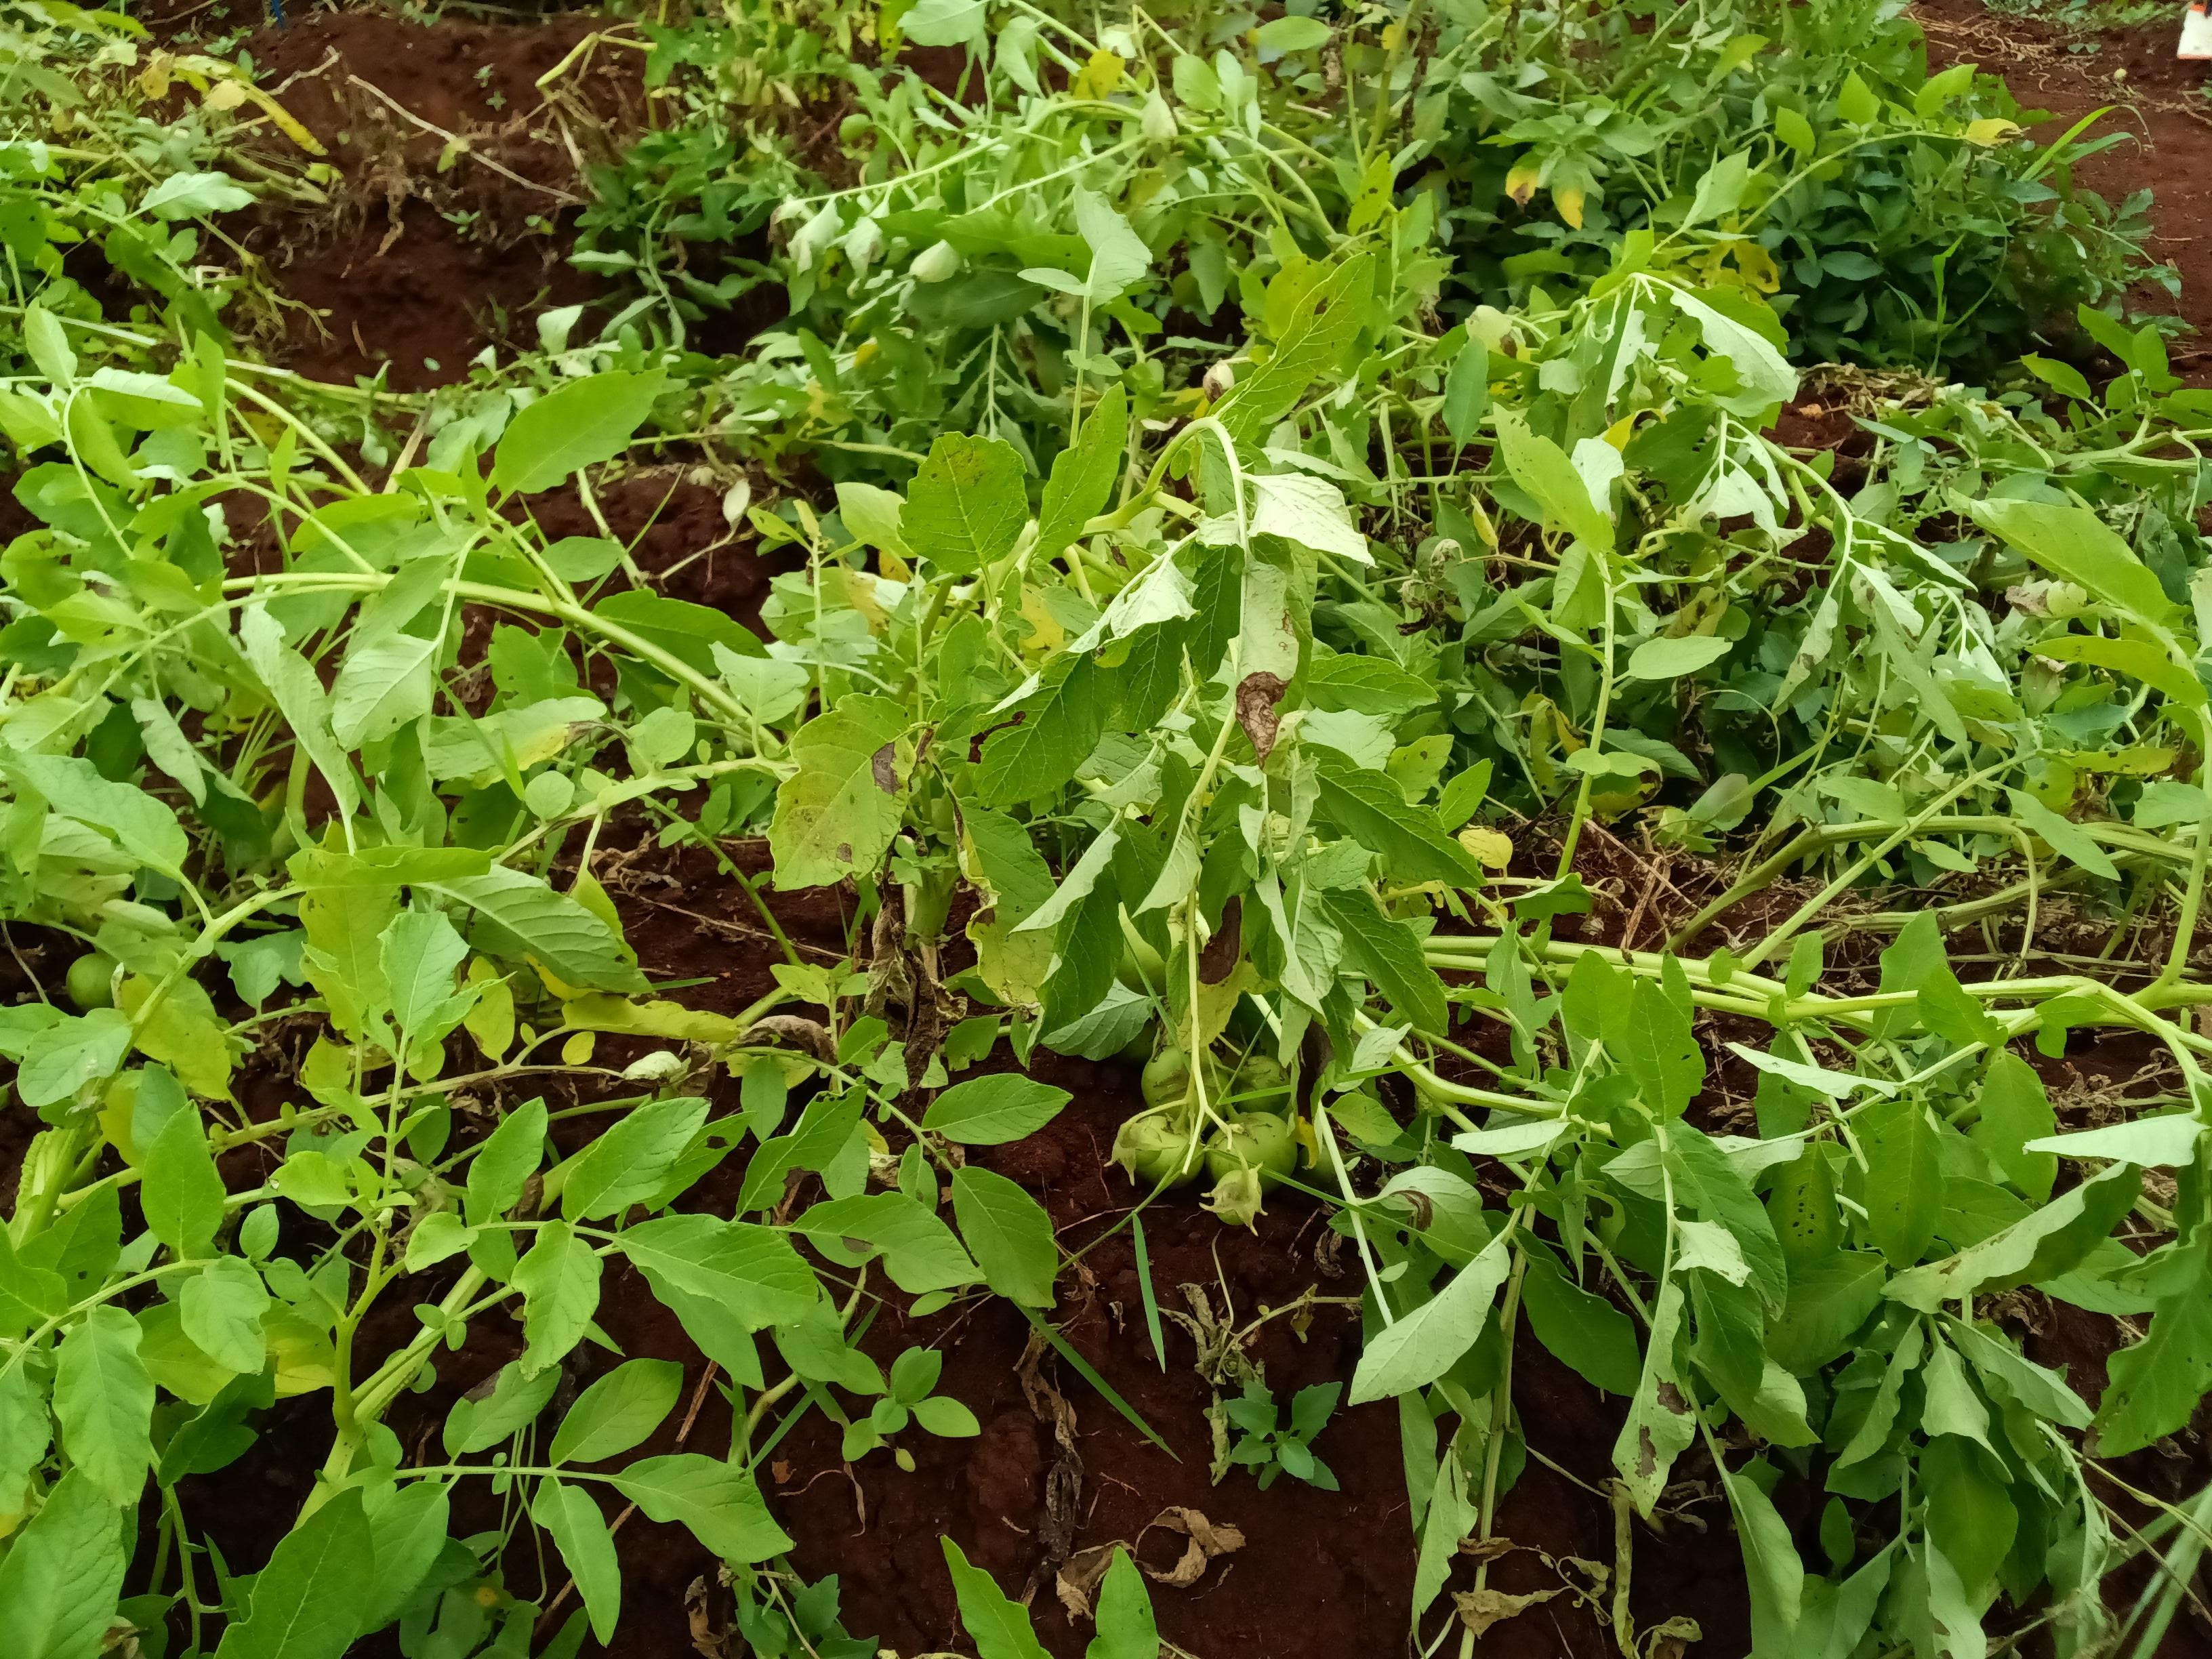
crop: potato
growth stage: harvest maturity
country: Kenya
